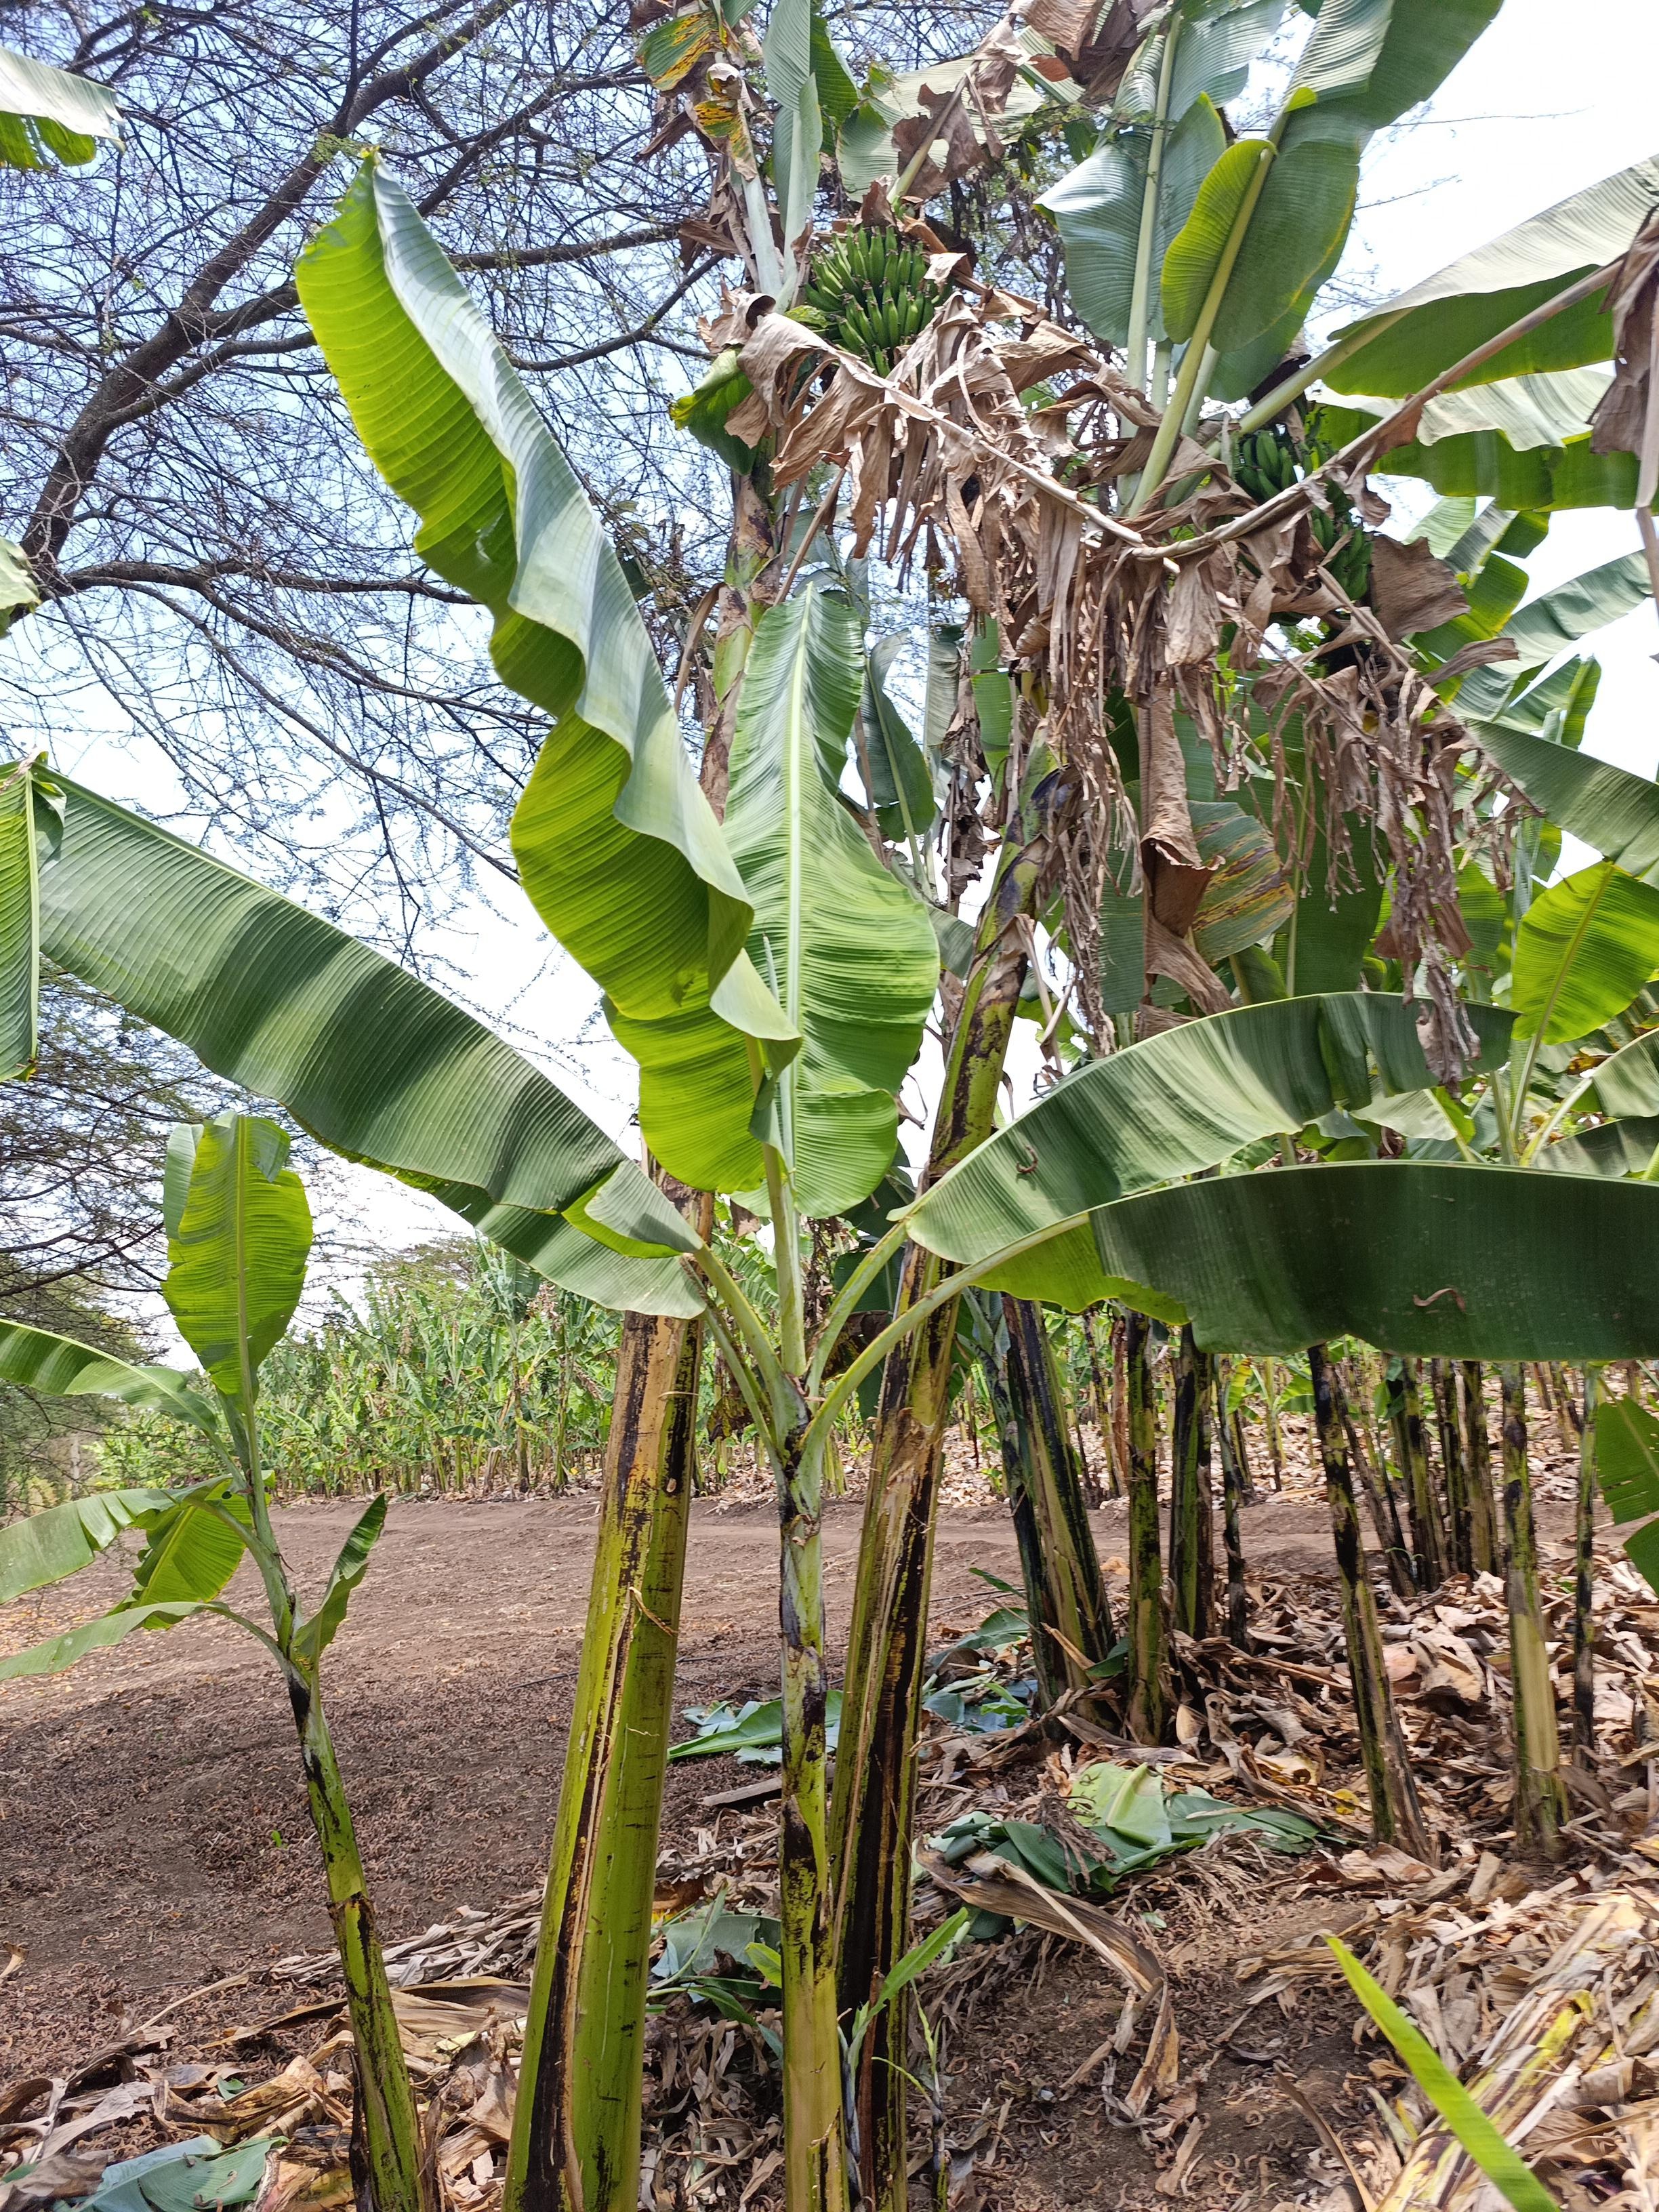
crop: banana
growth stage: development fruit
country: Tanzania
